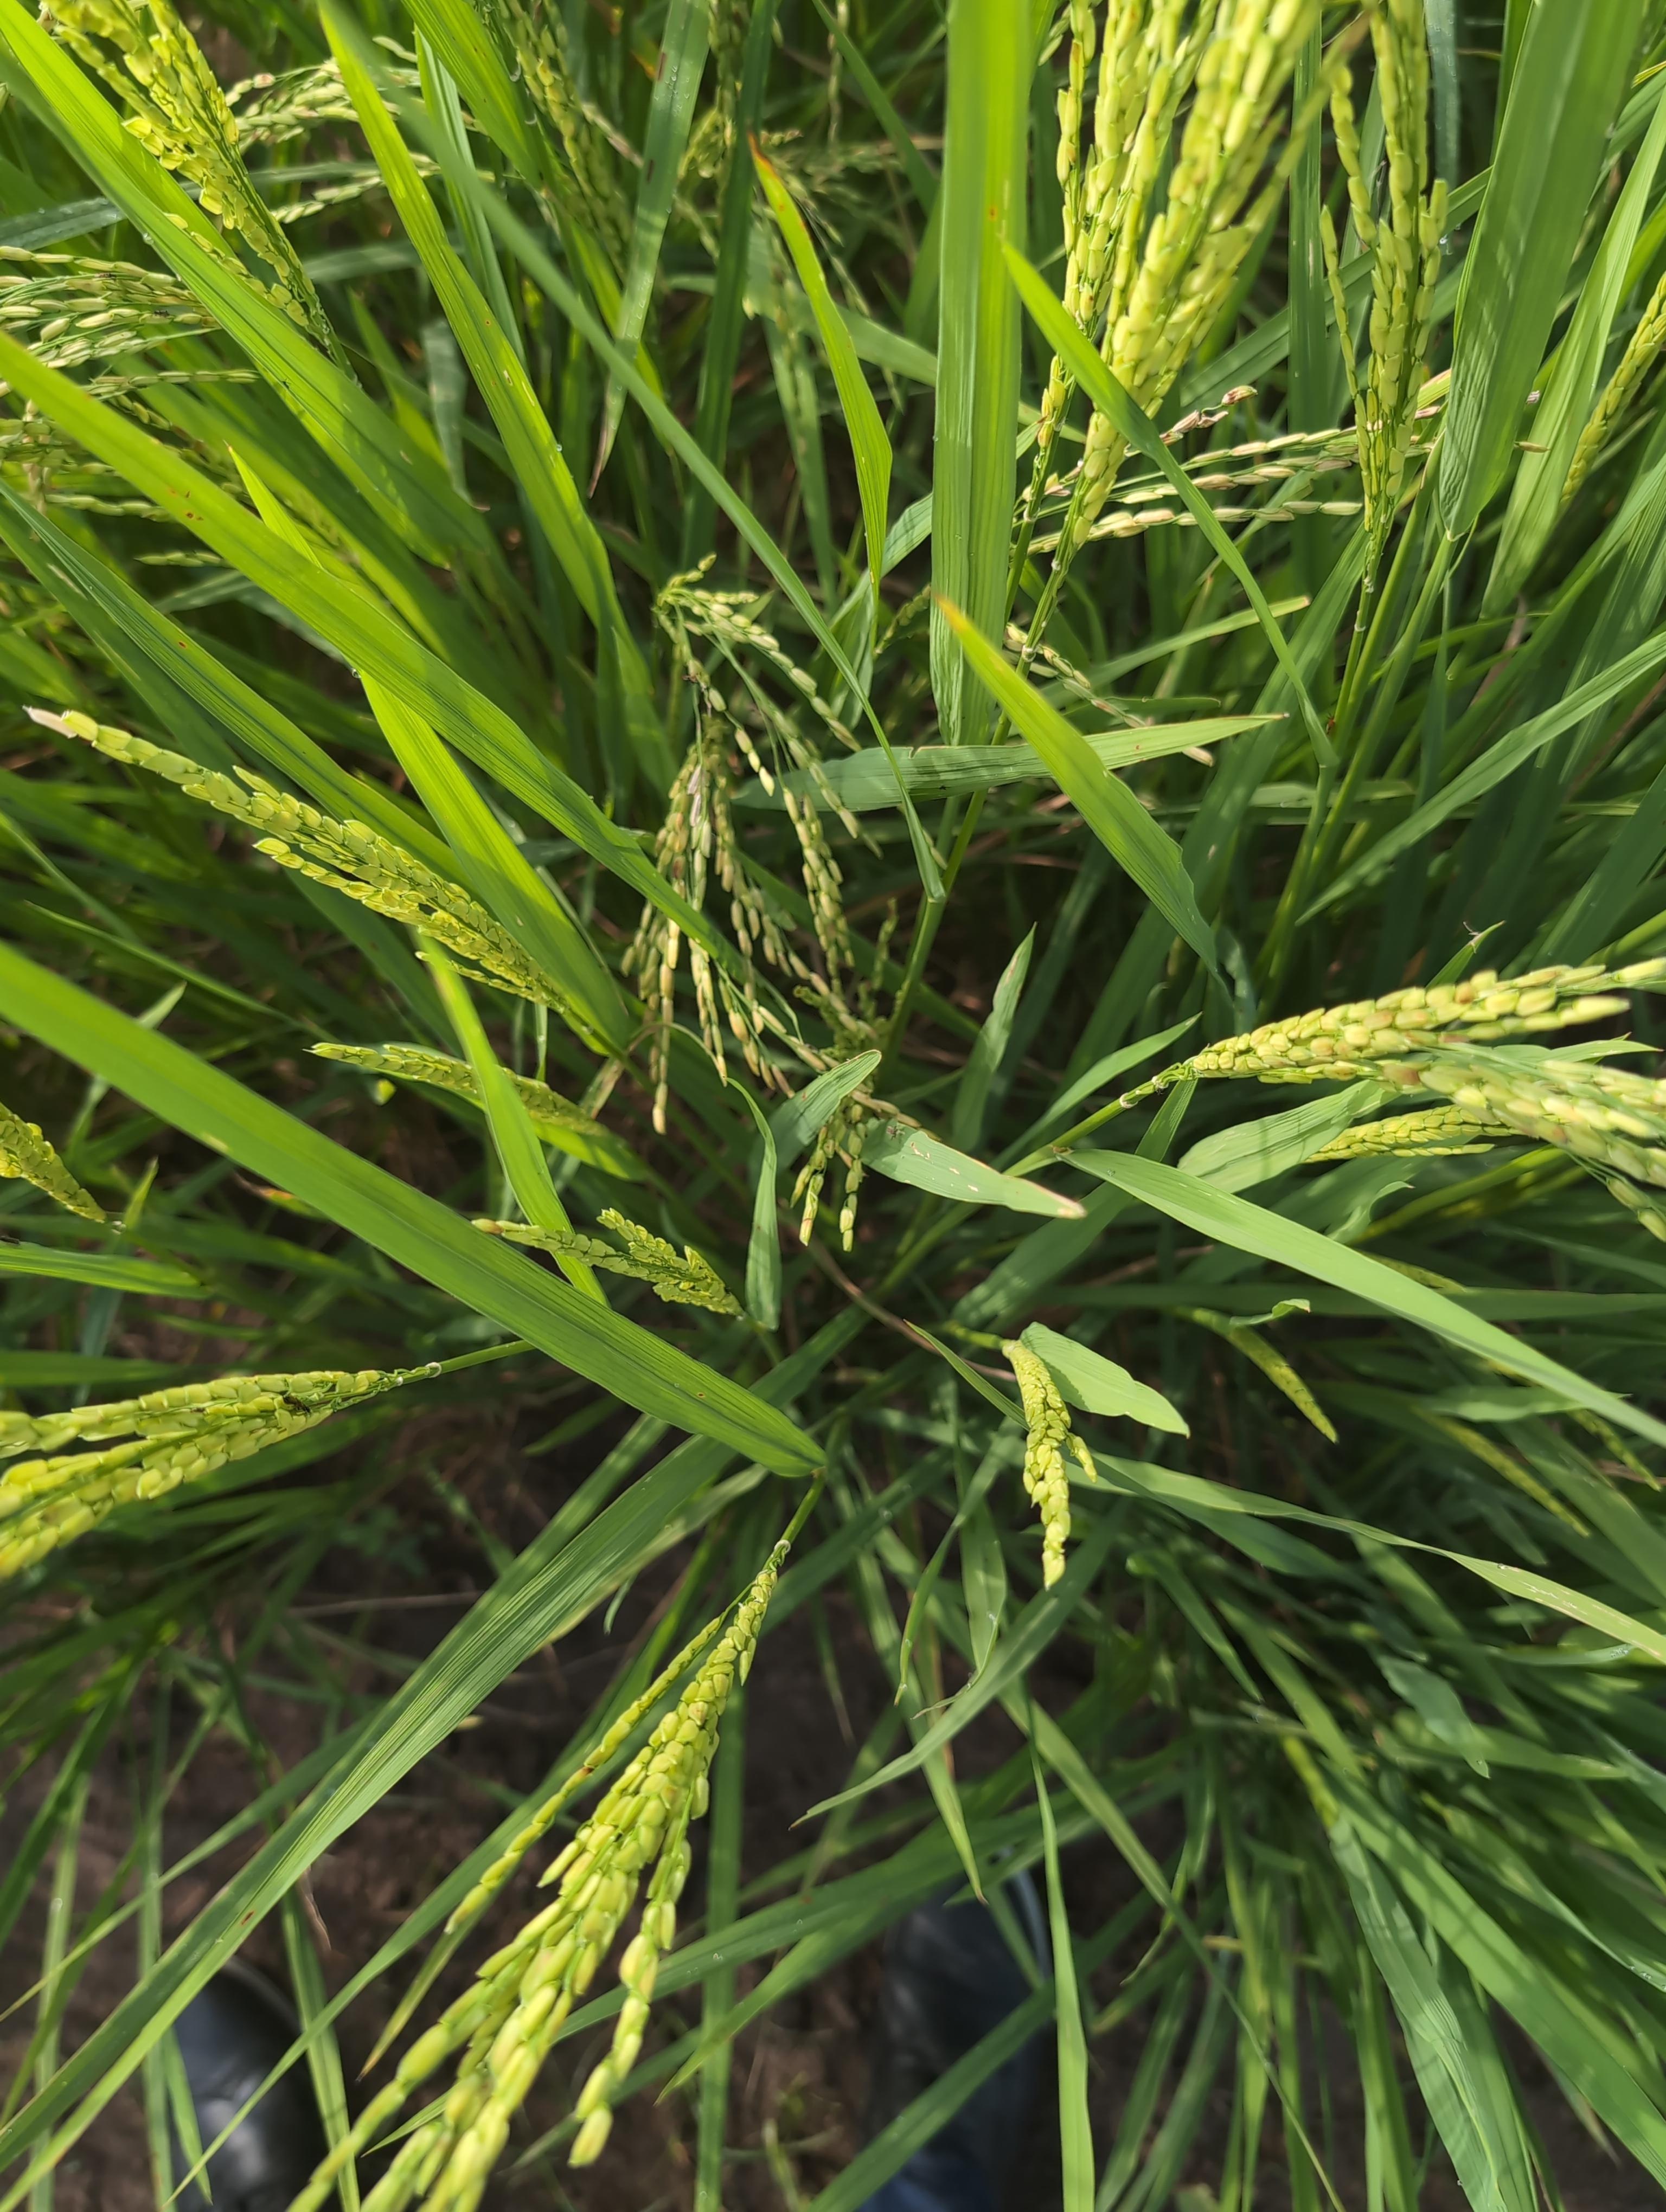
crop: rice
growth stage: flowering
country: Côte d'Ivoire
